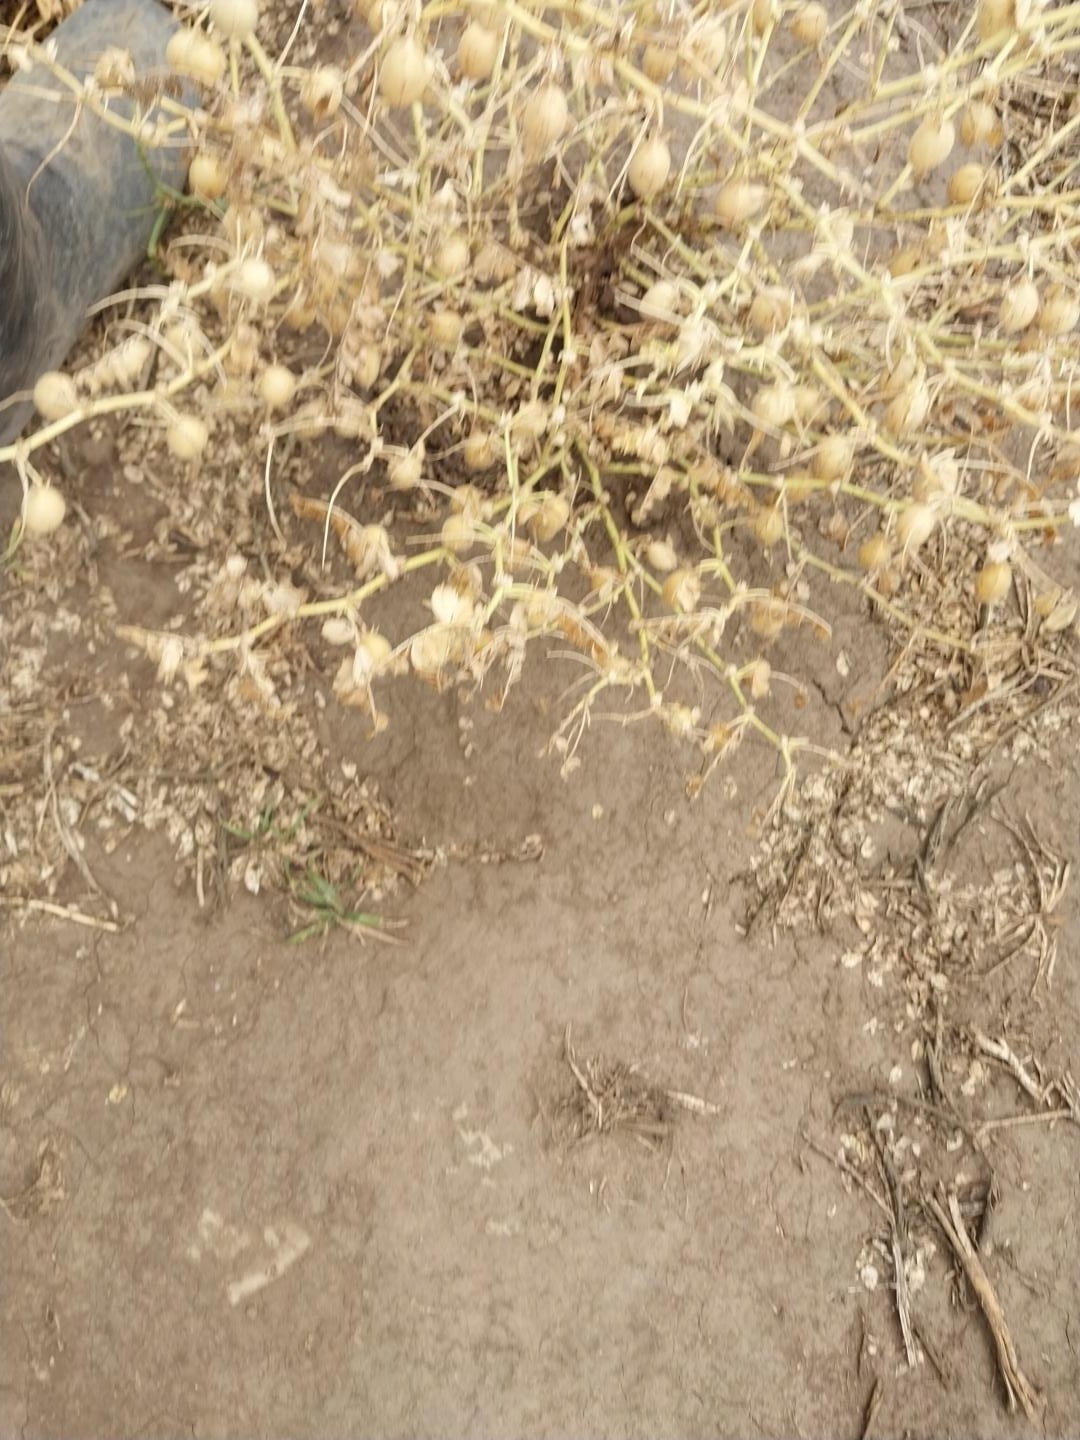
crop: chickpea
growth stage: development pod
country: Tanzania
